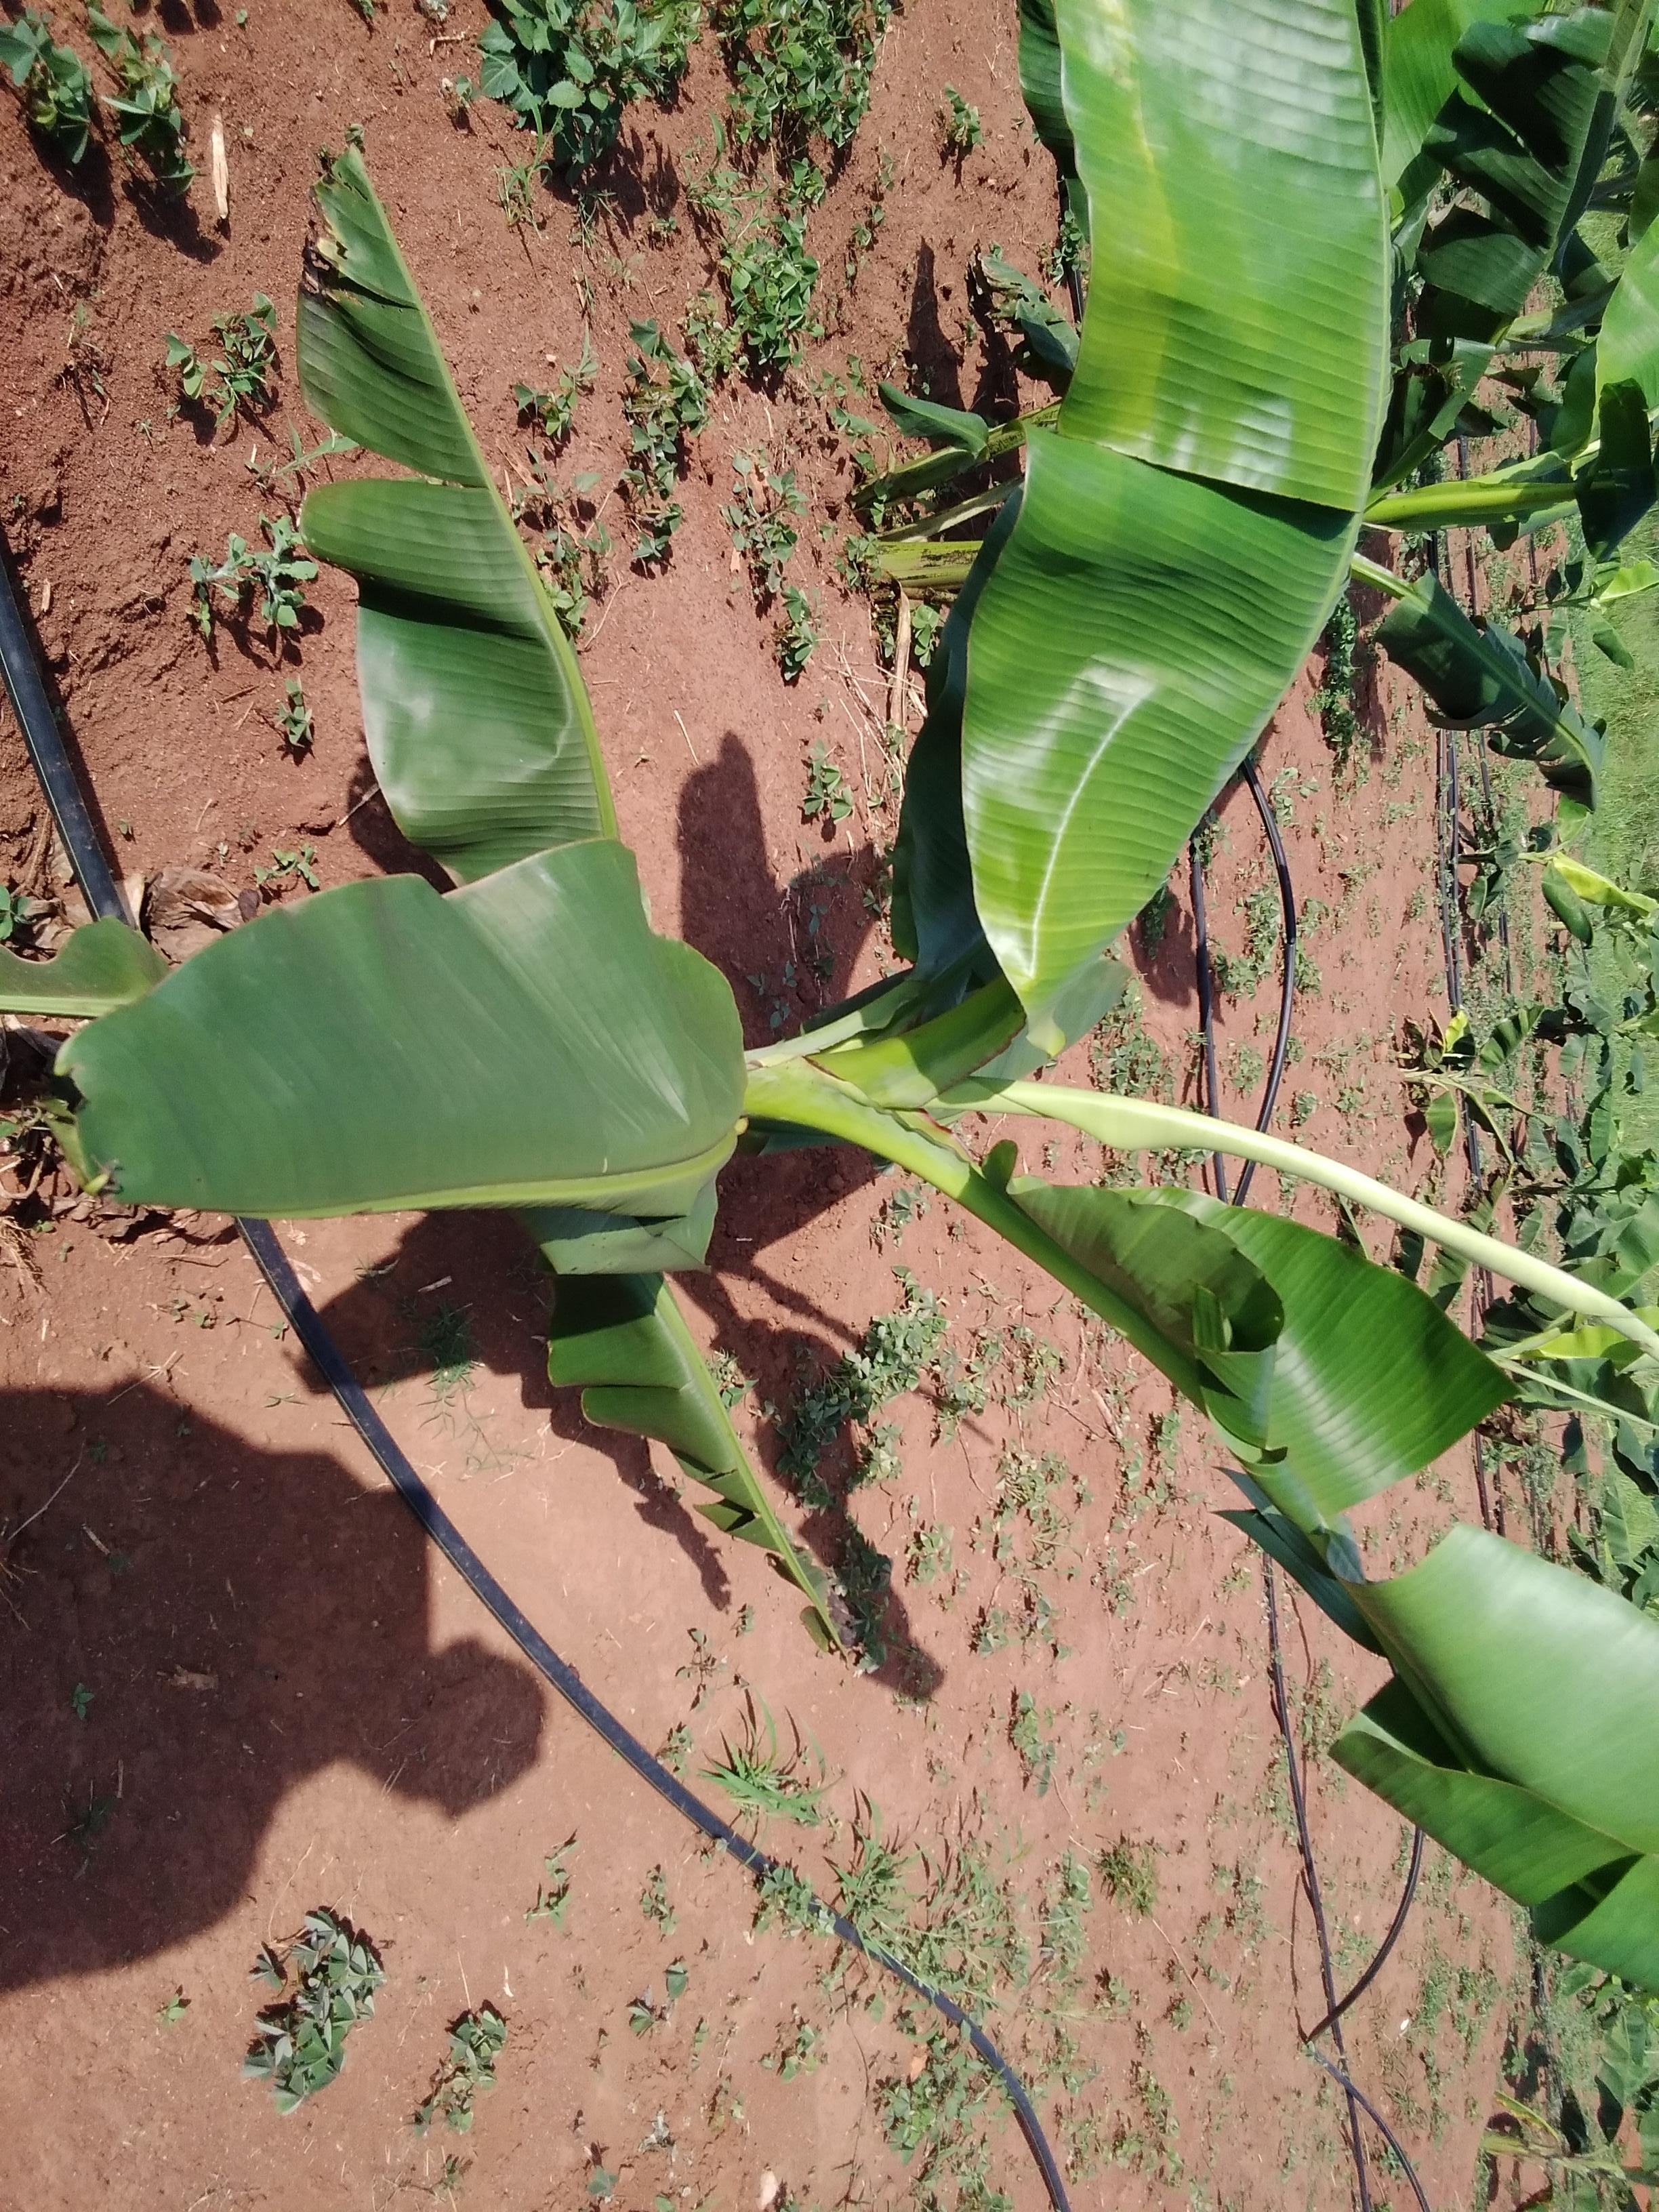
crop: banana
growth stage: vegetative
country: Uganda
